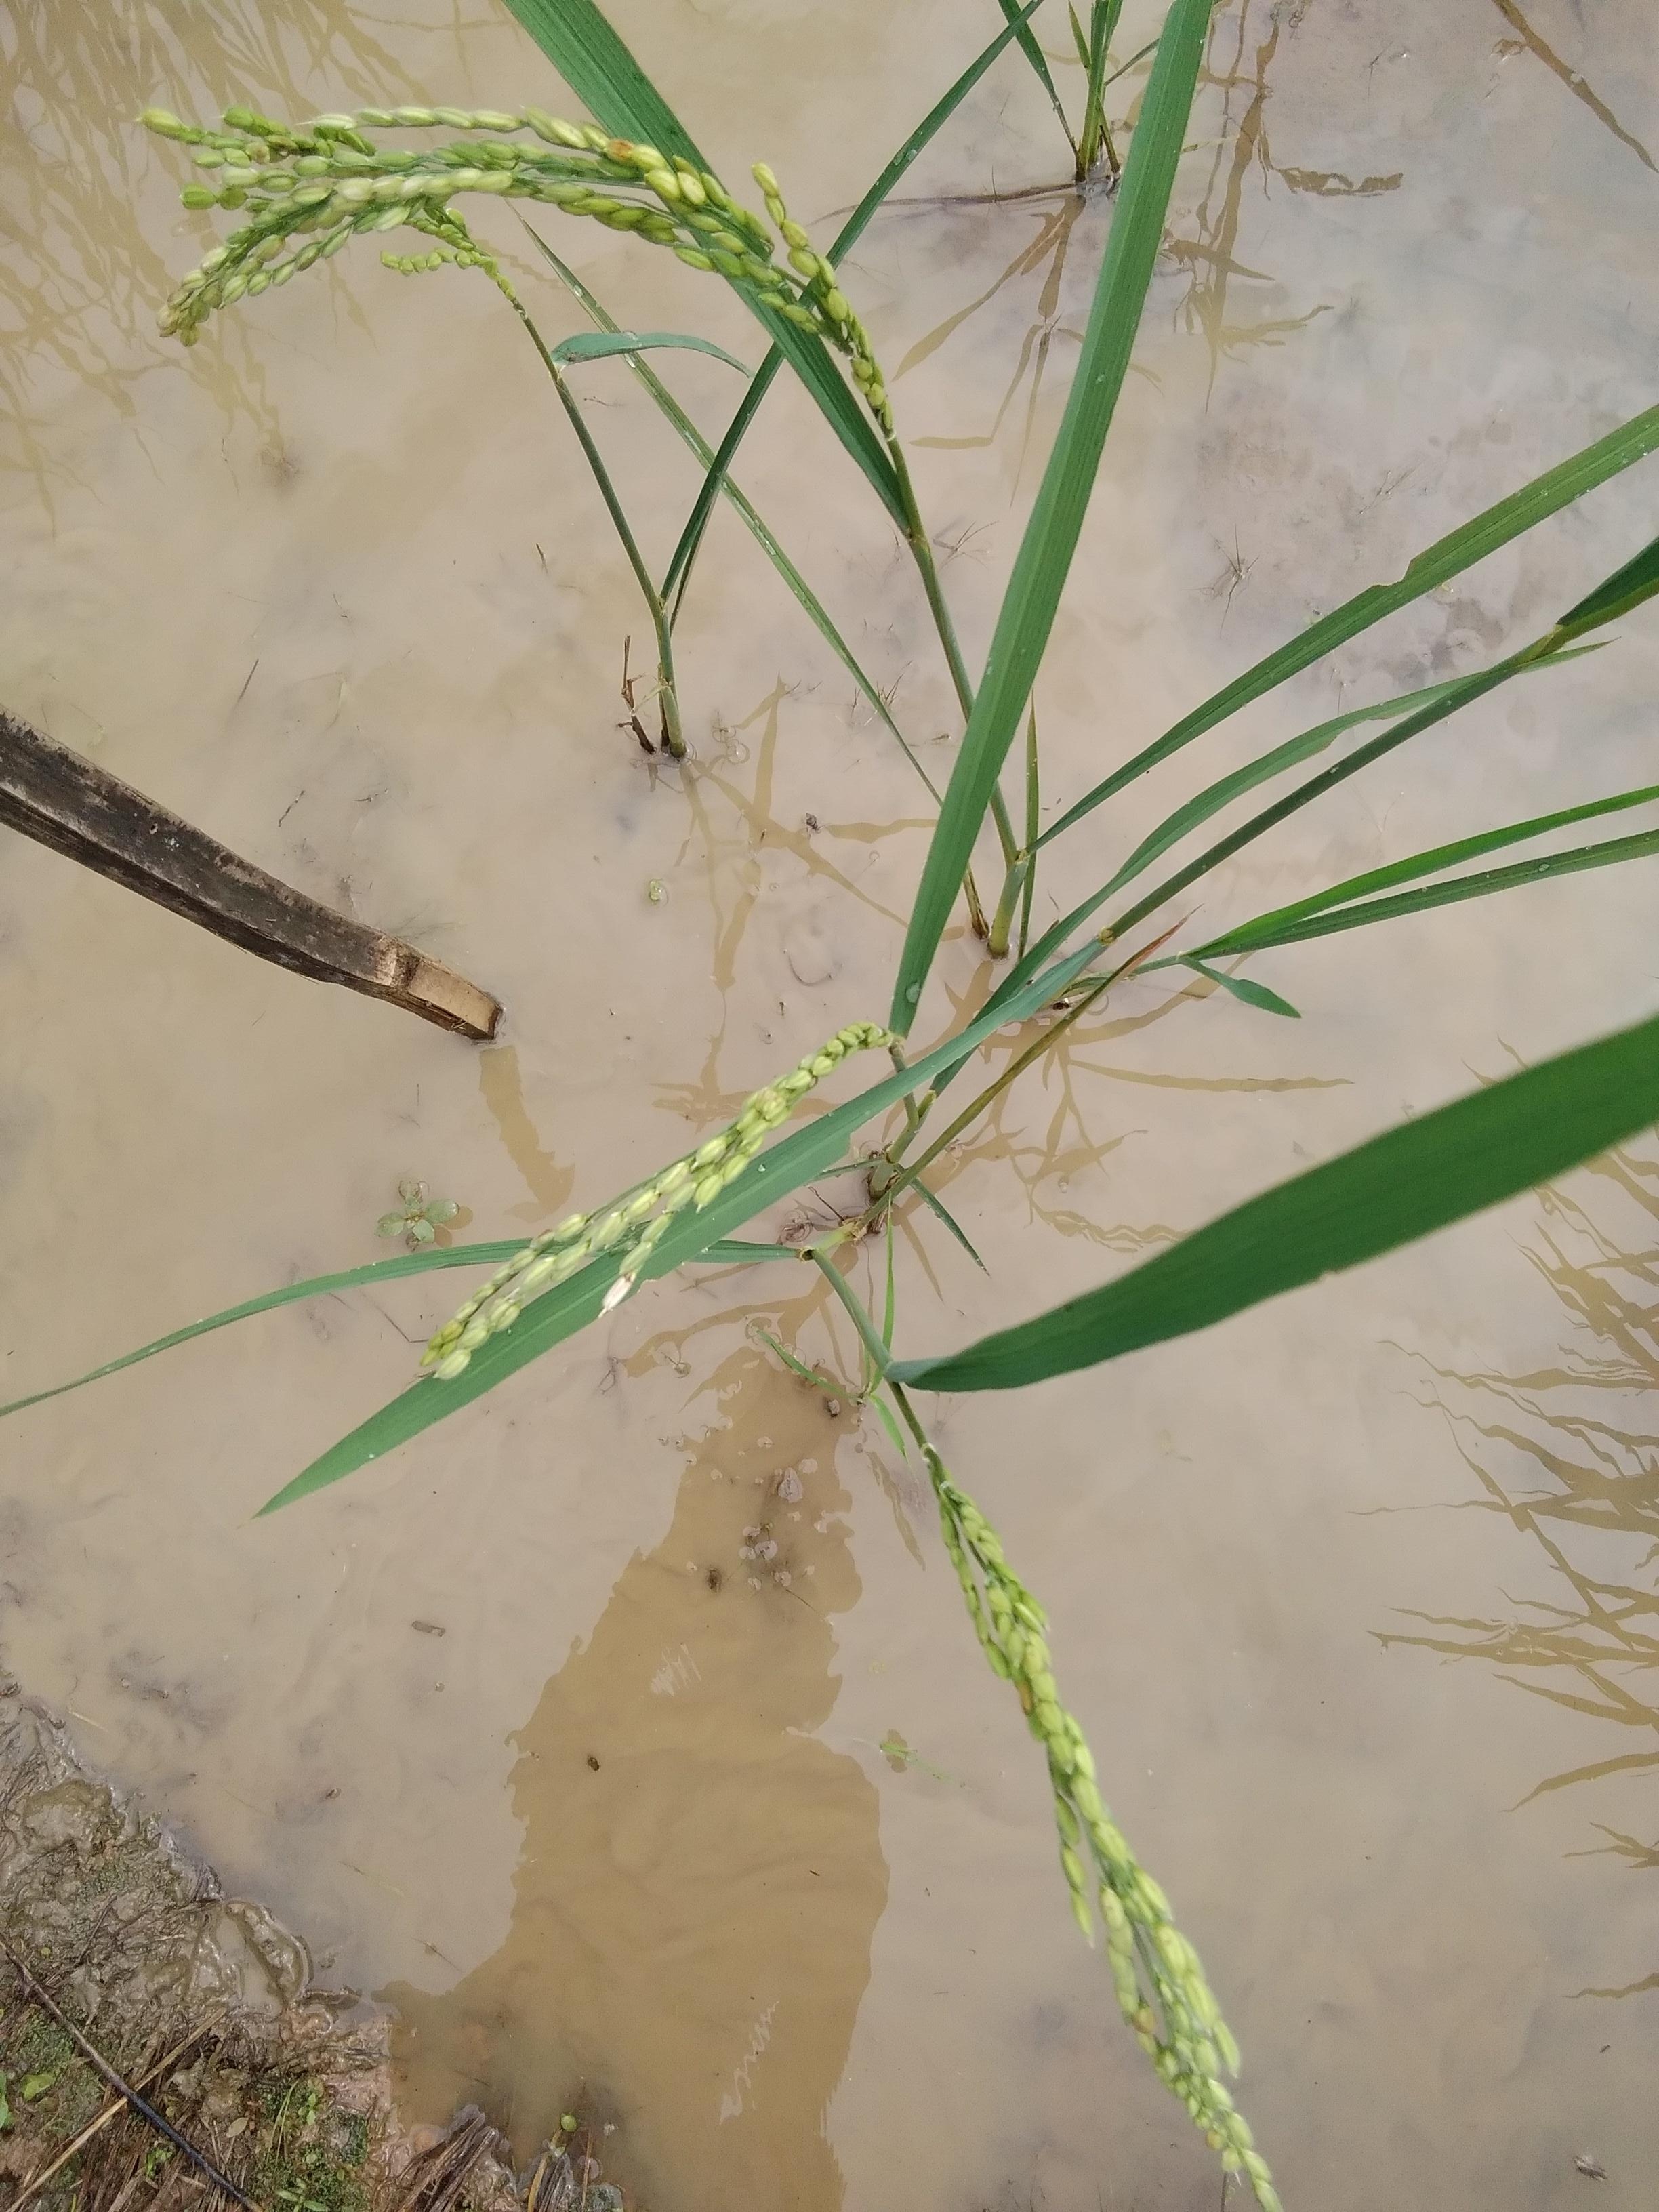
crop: rice
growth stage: stage dough
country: Nigeria
